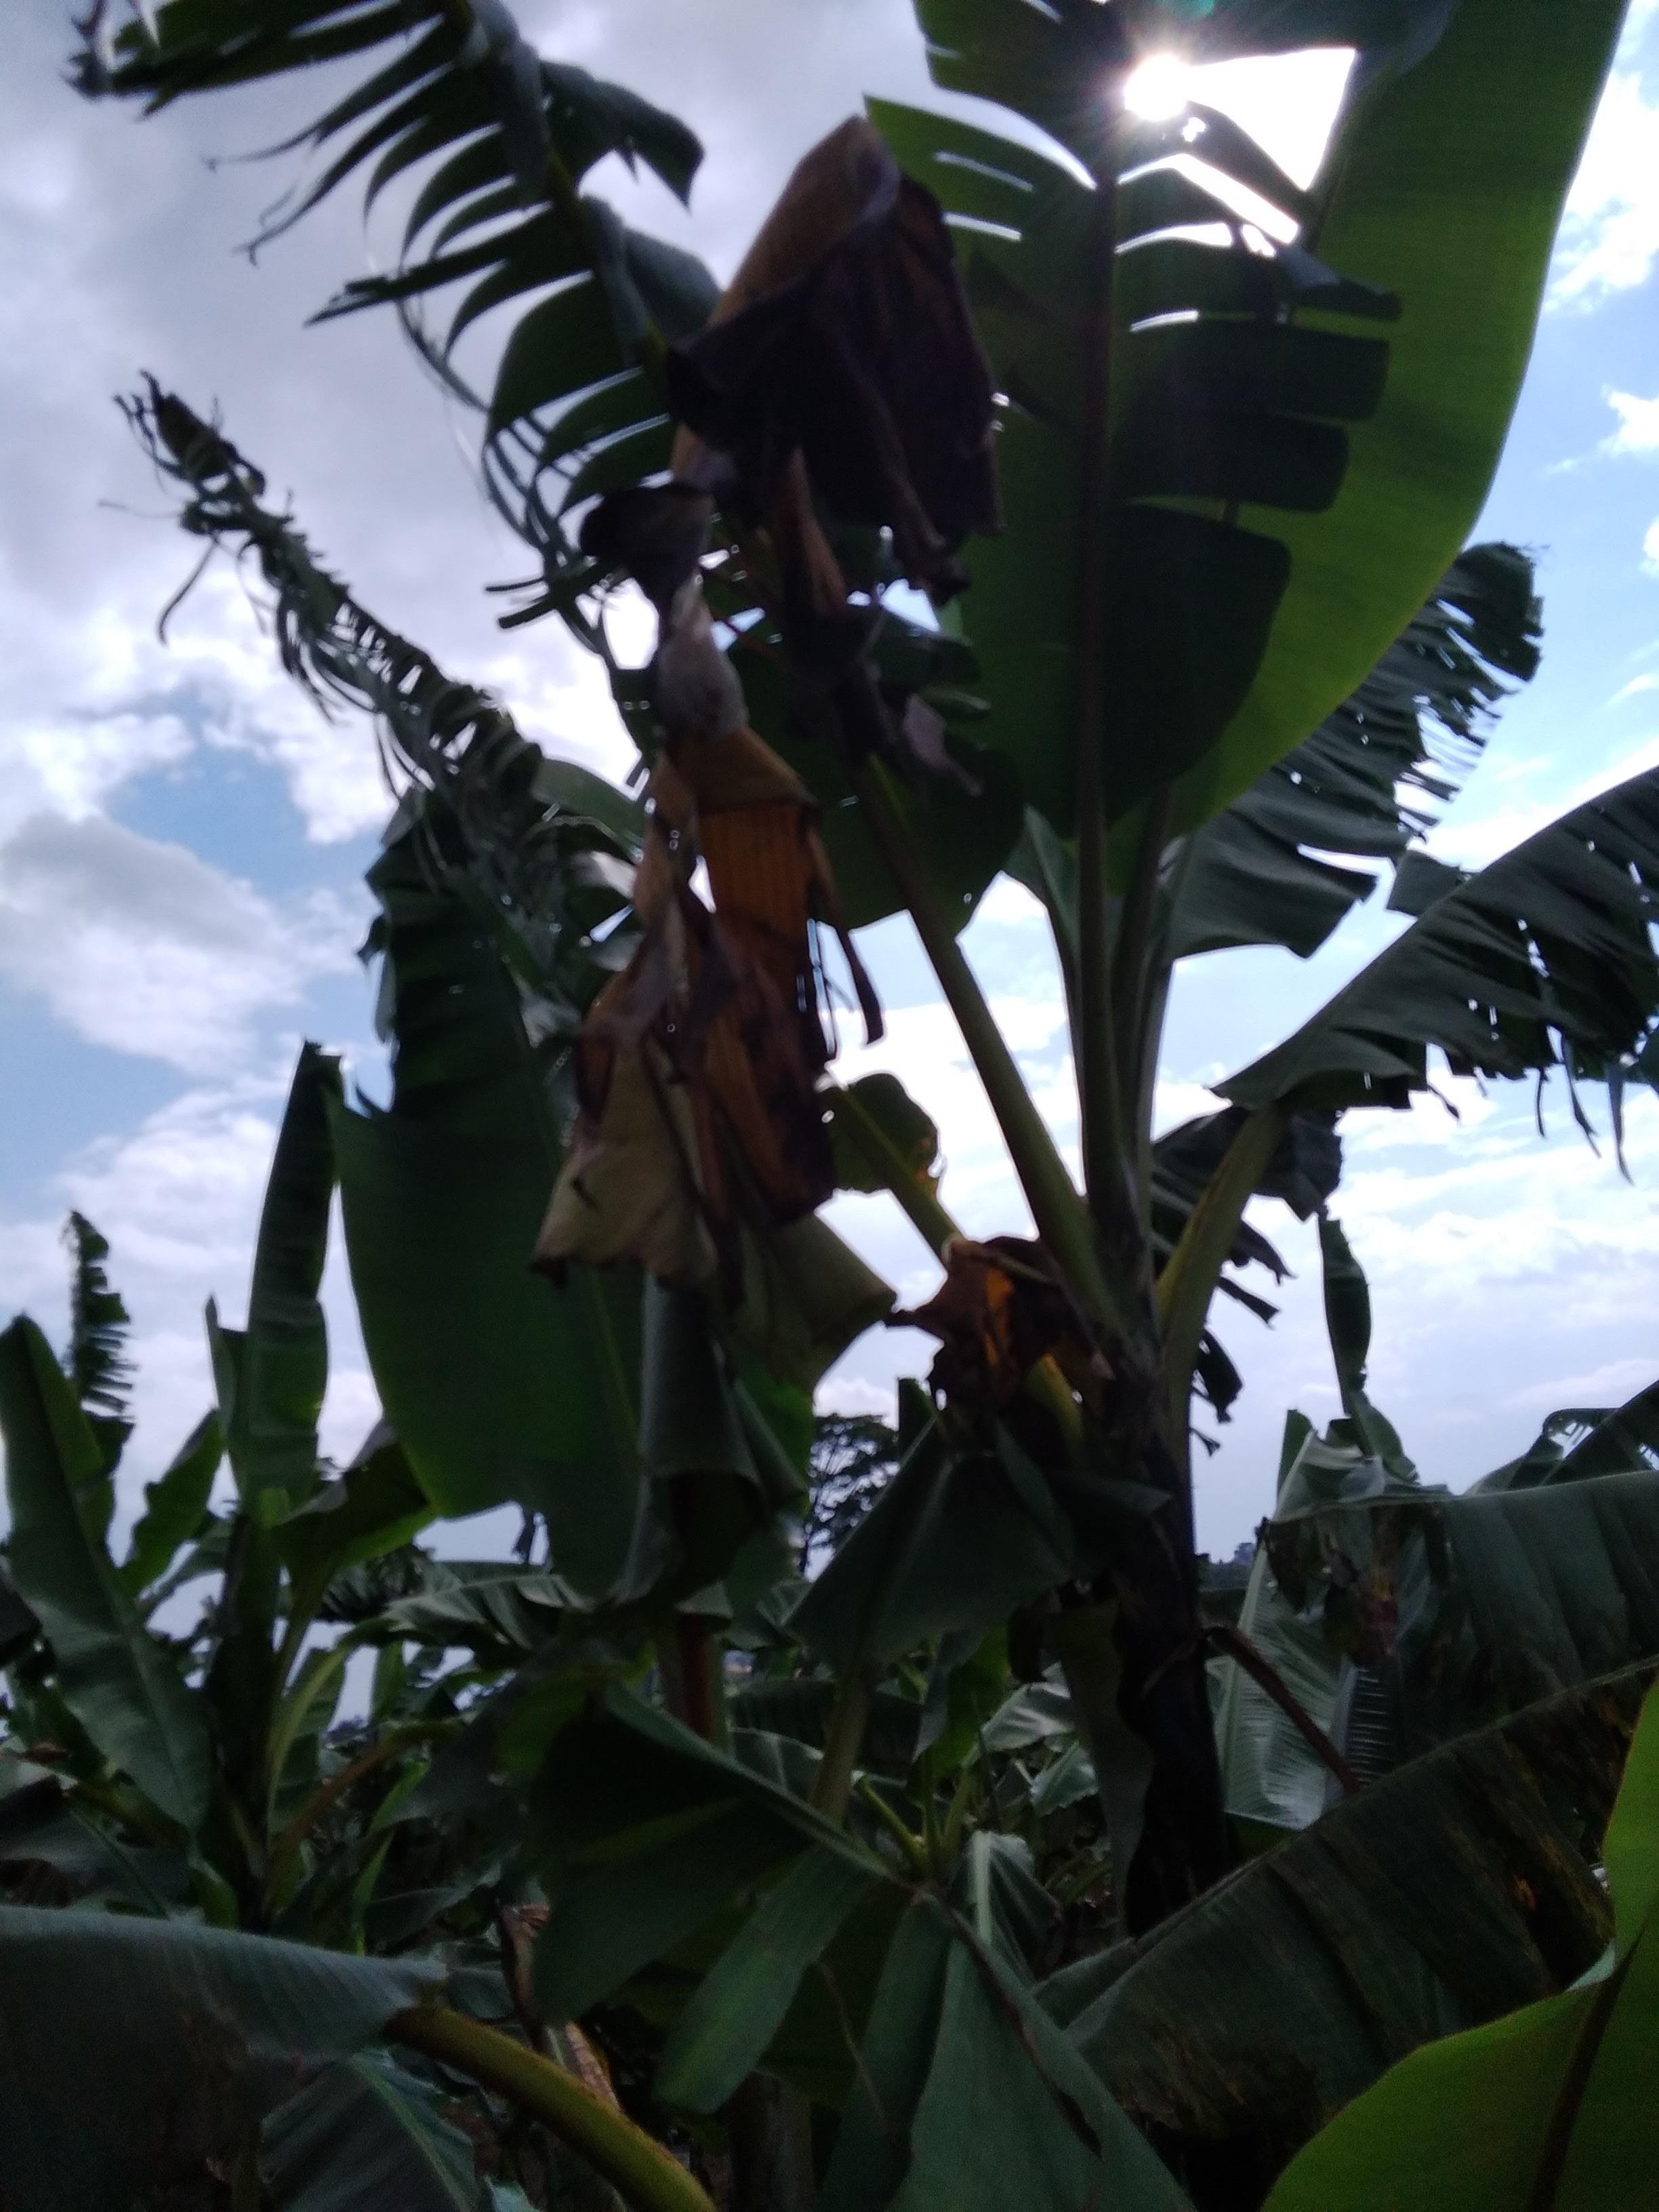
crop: banana
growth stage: vegetative
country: Uganda
